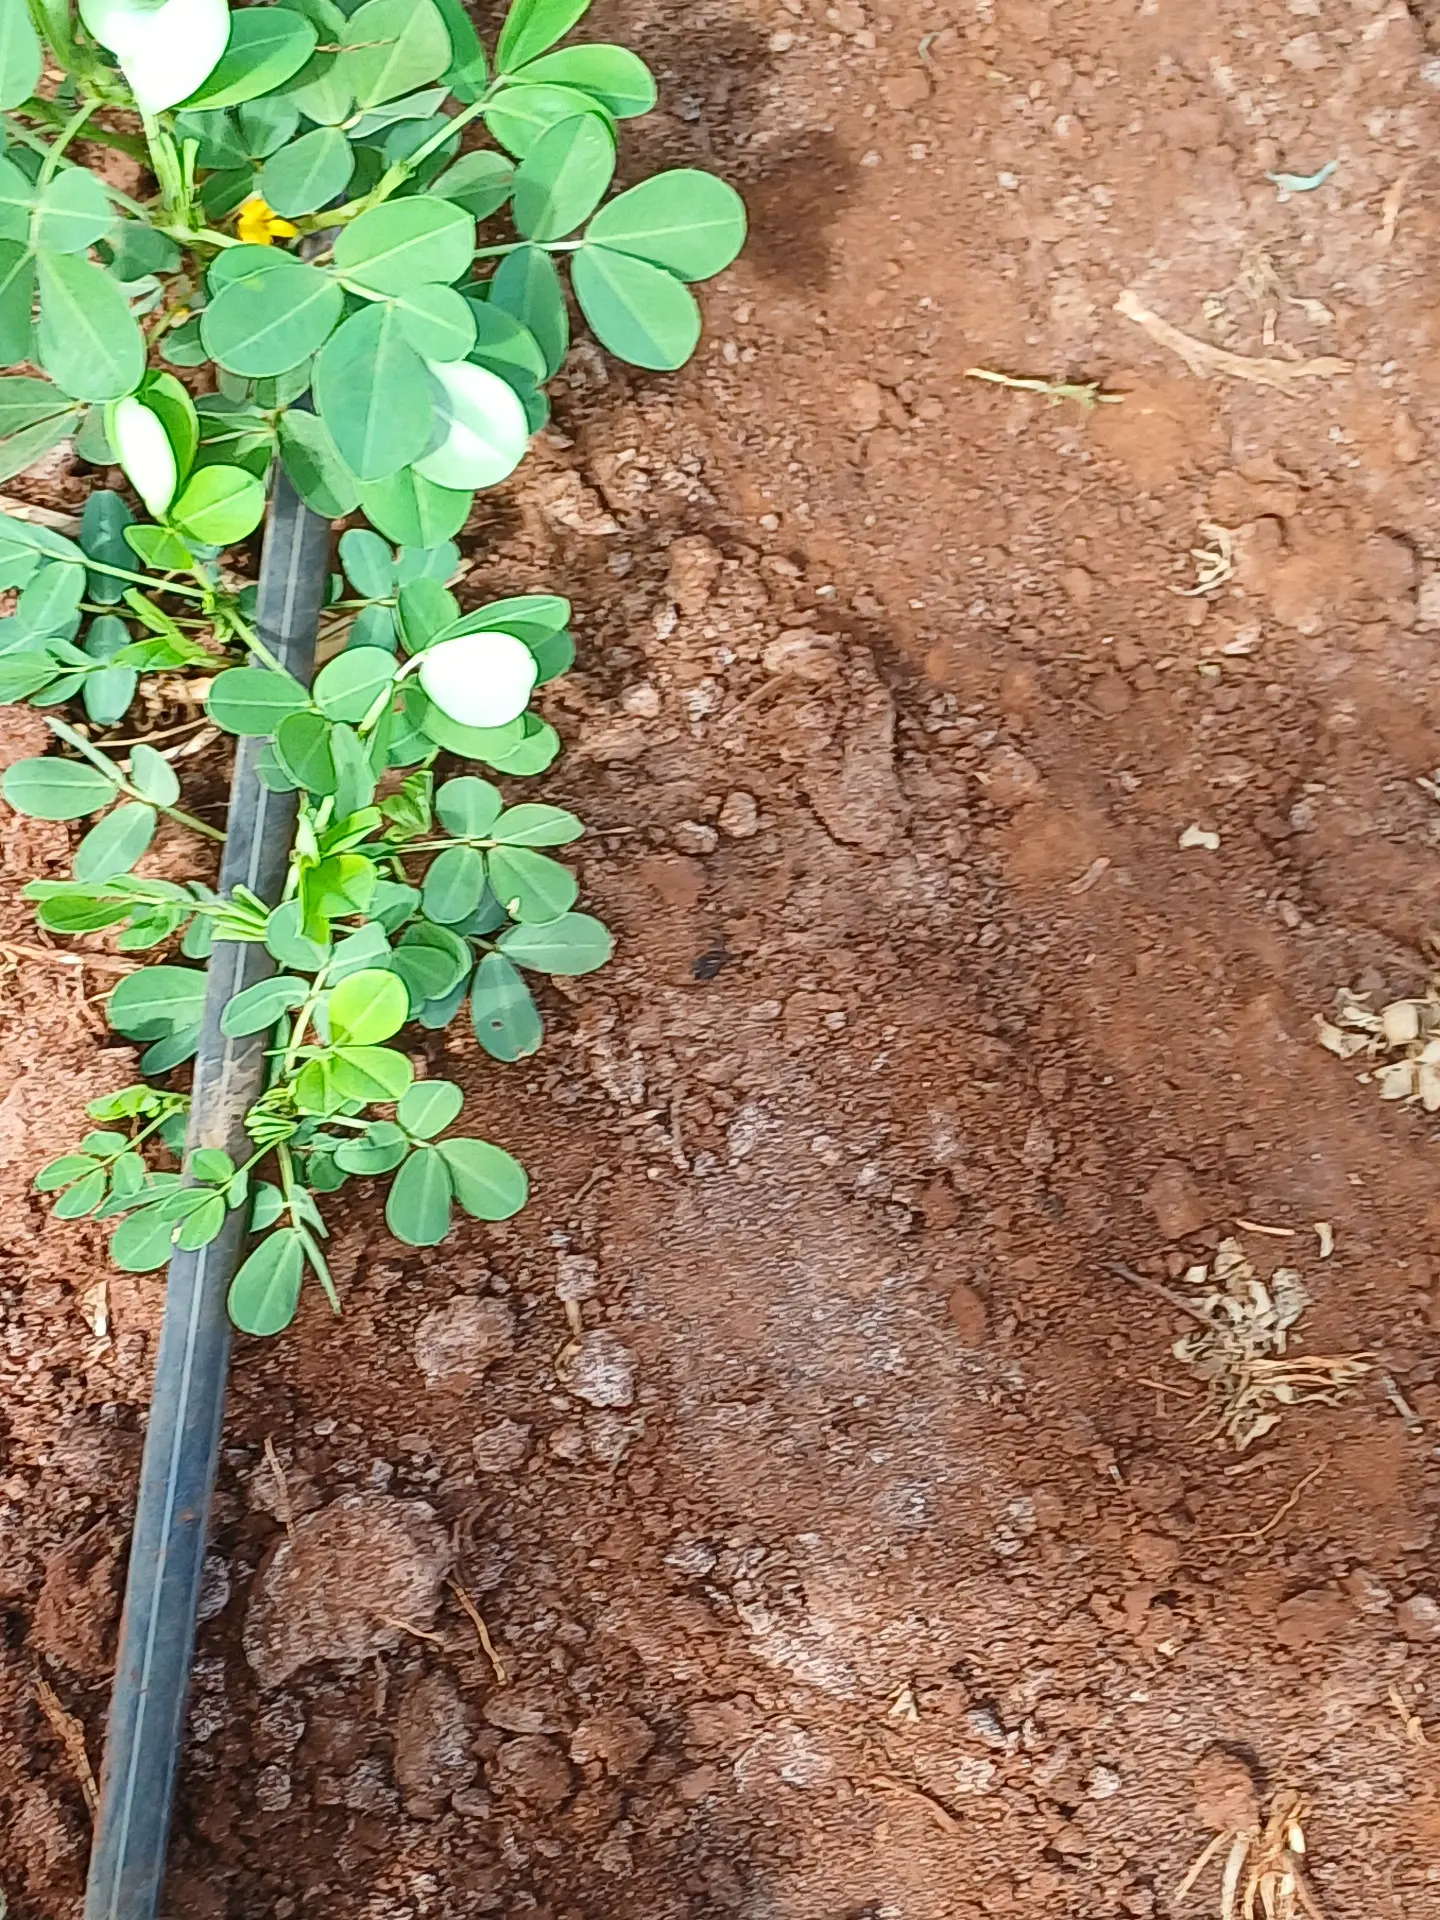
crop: groundnut
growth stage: flowering
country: Kenya
